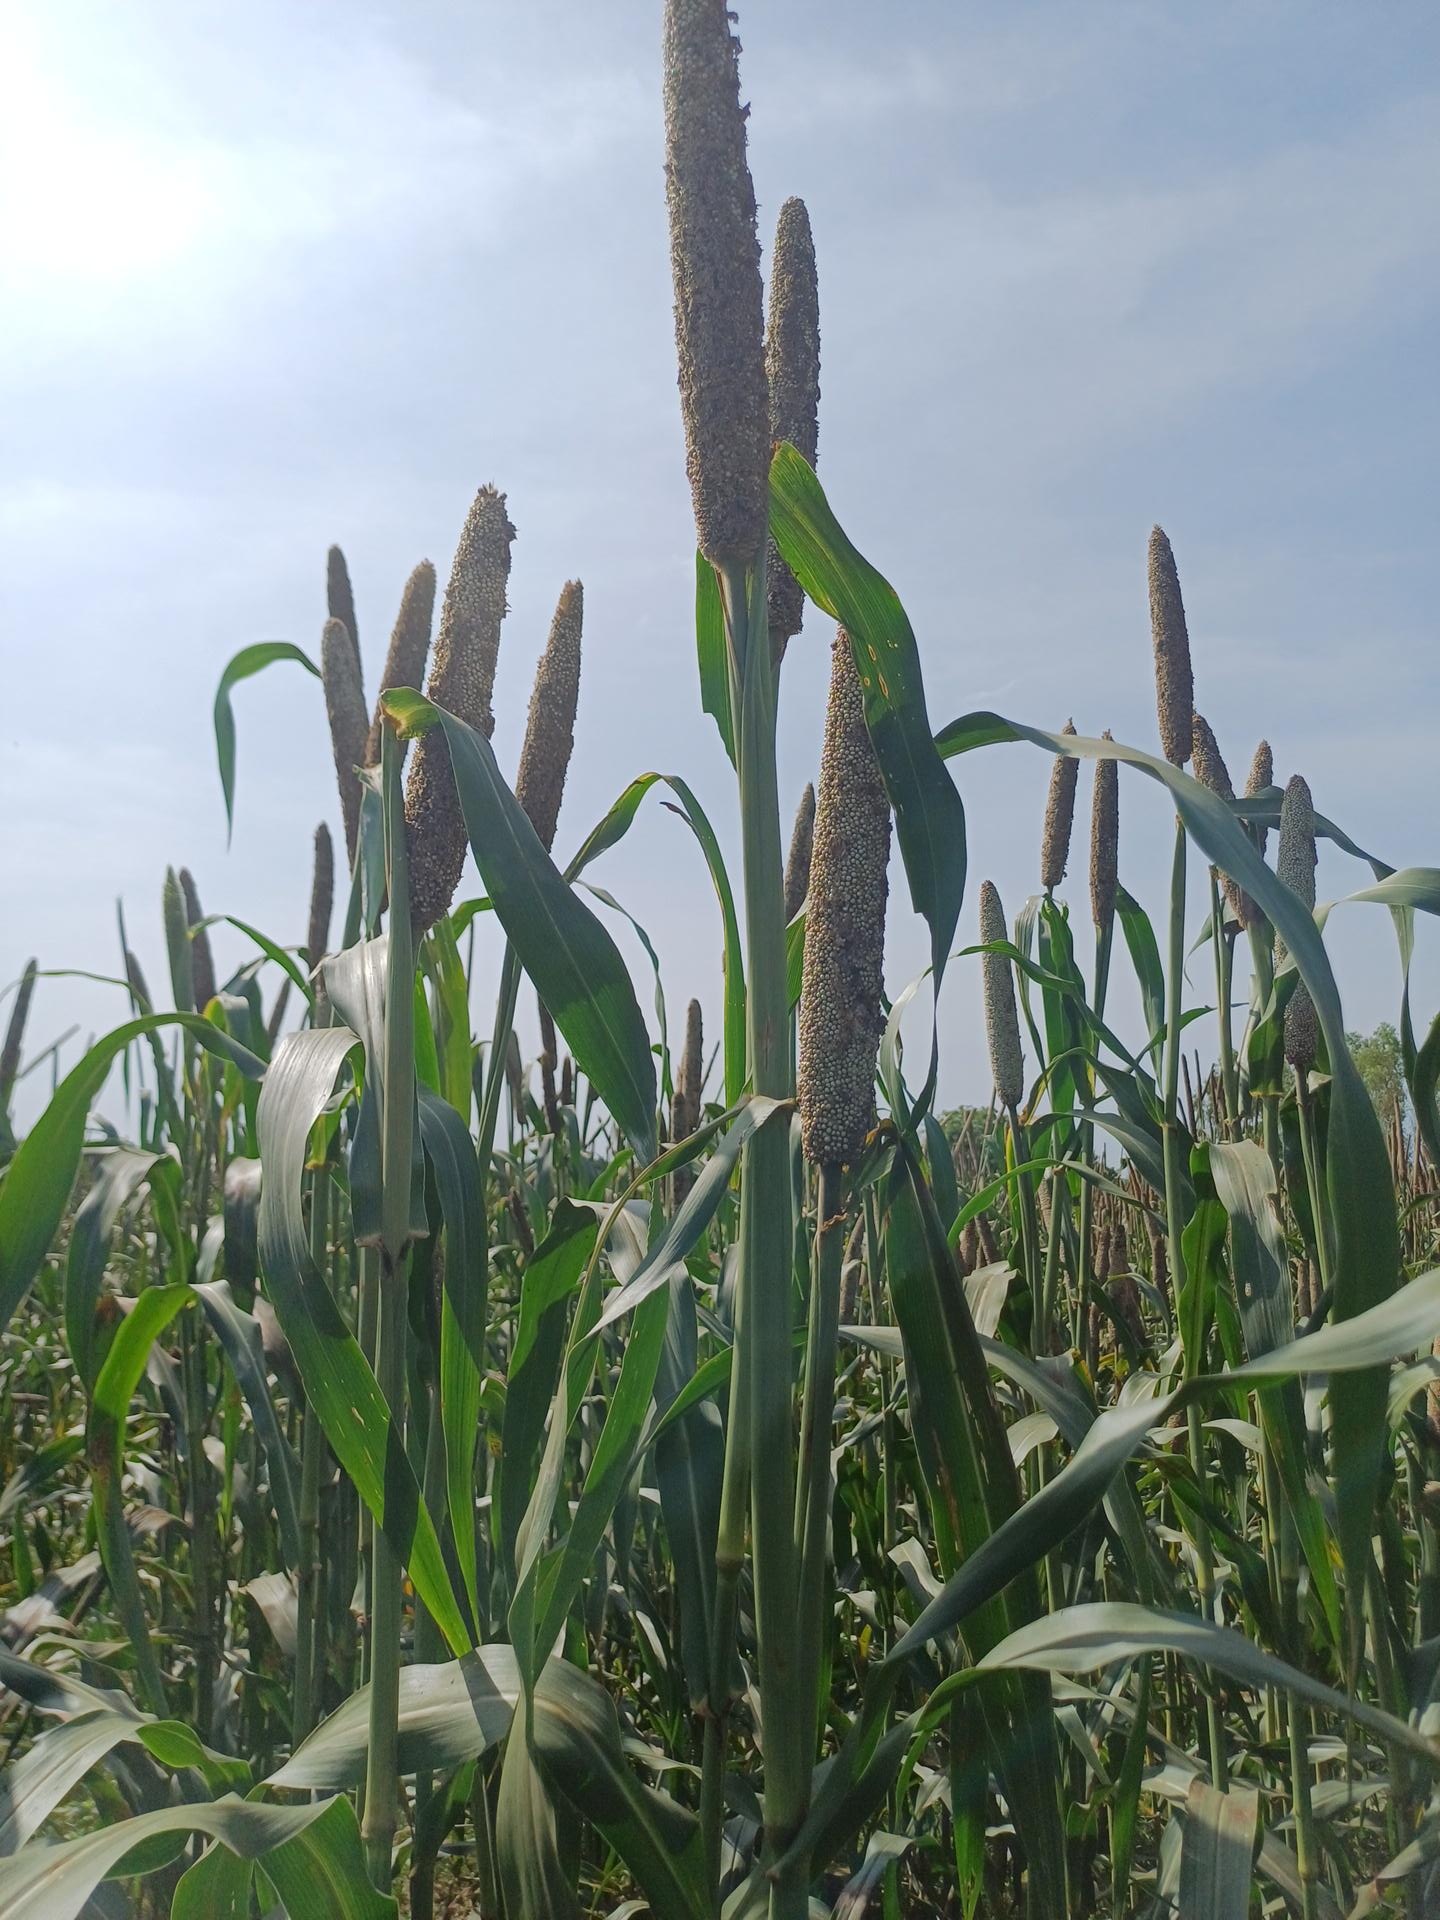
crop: pearl millet
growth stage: filling grain
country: Senegal
